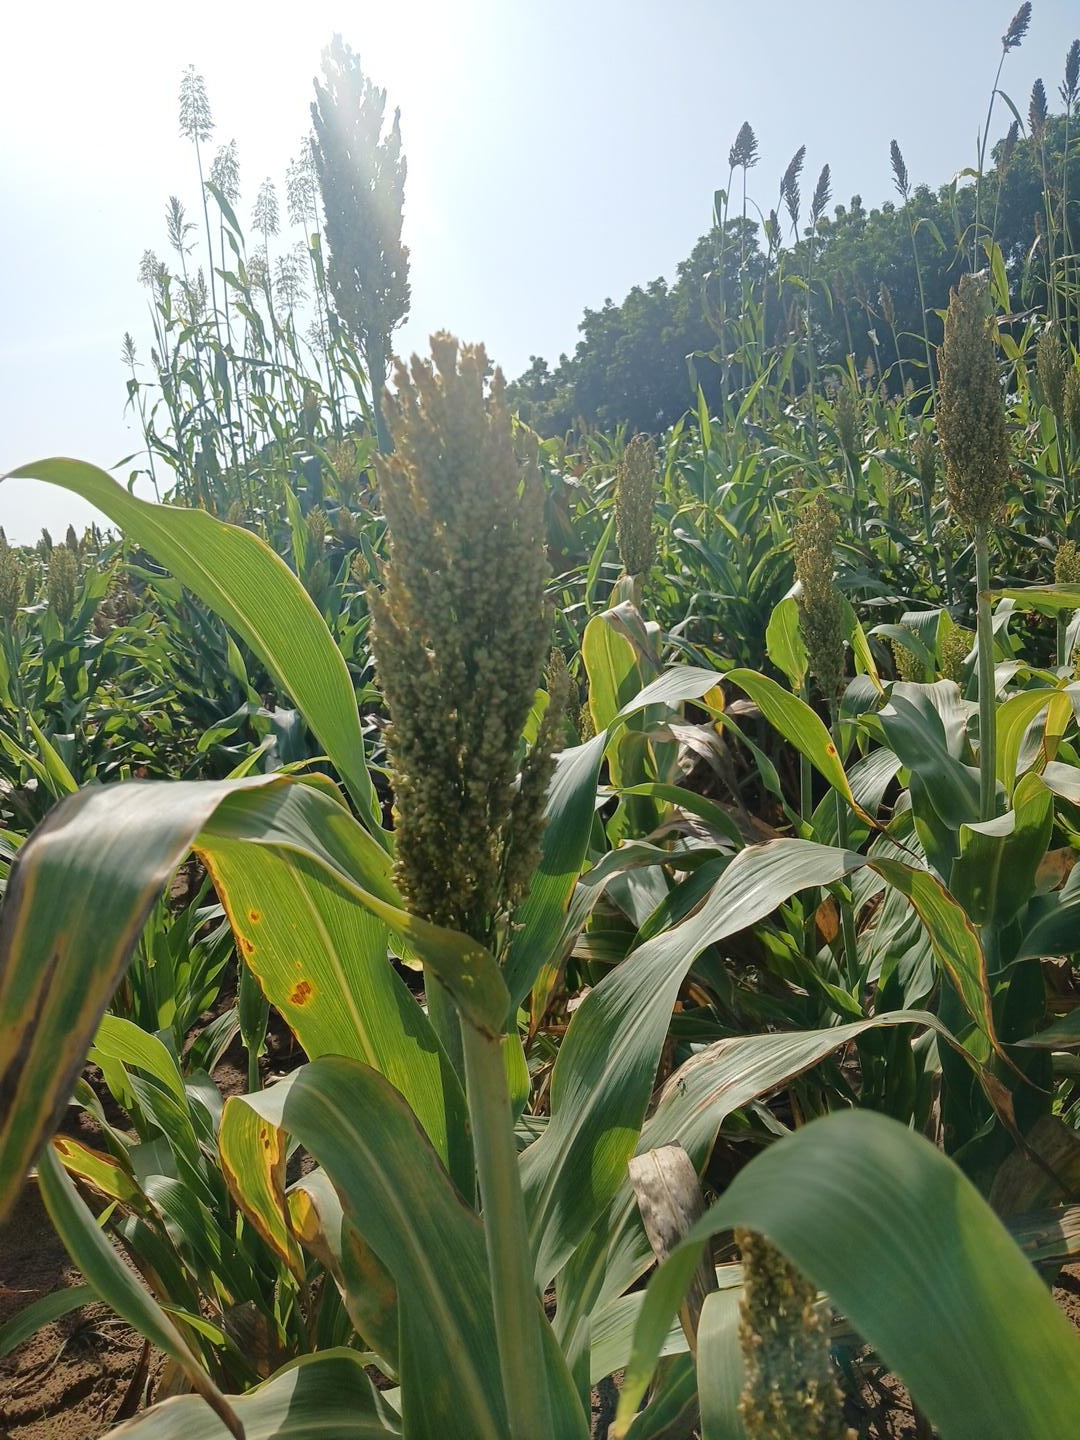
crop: sorghum
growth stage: filling grain
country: Senegal
